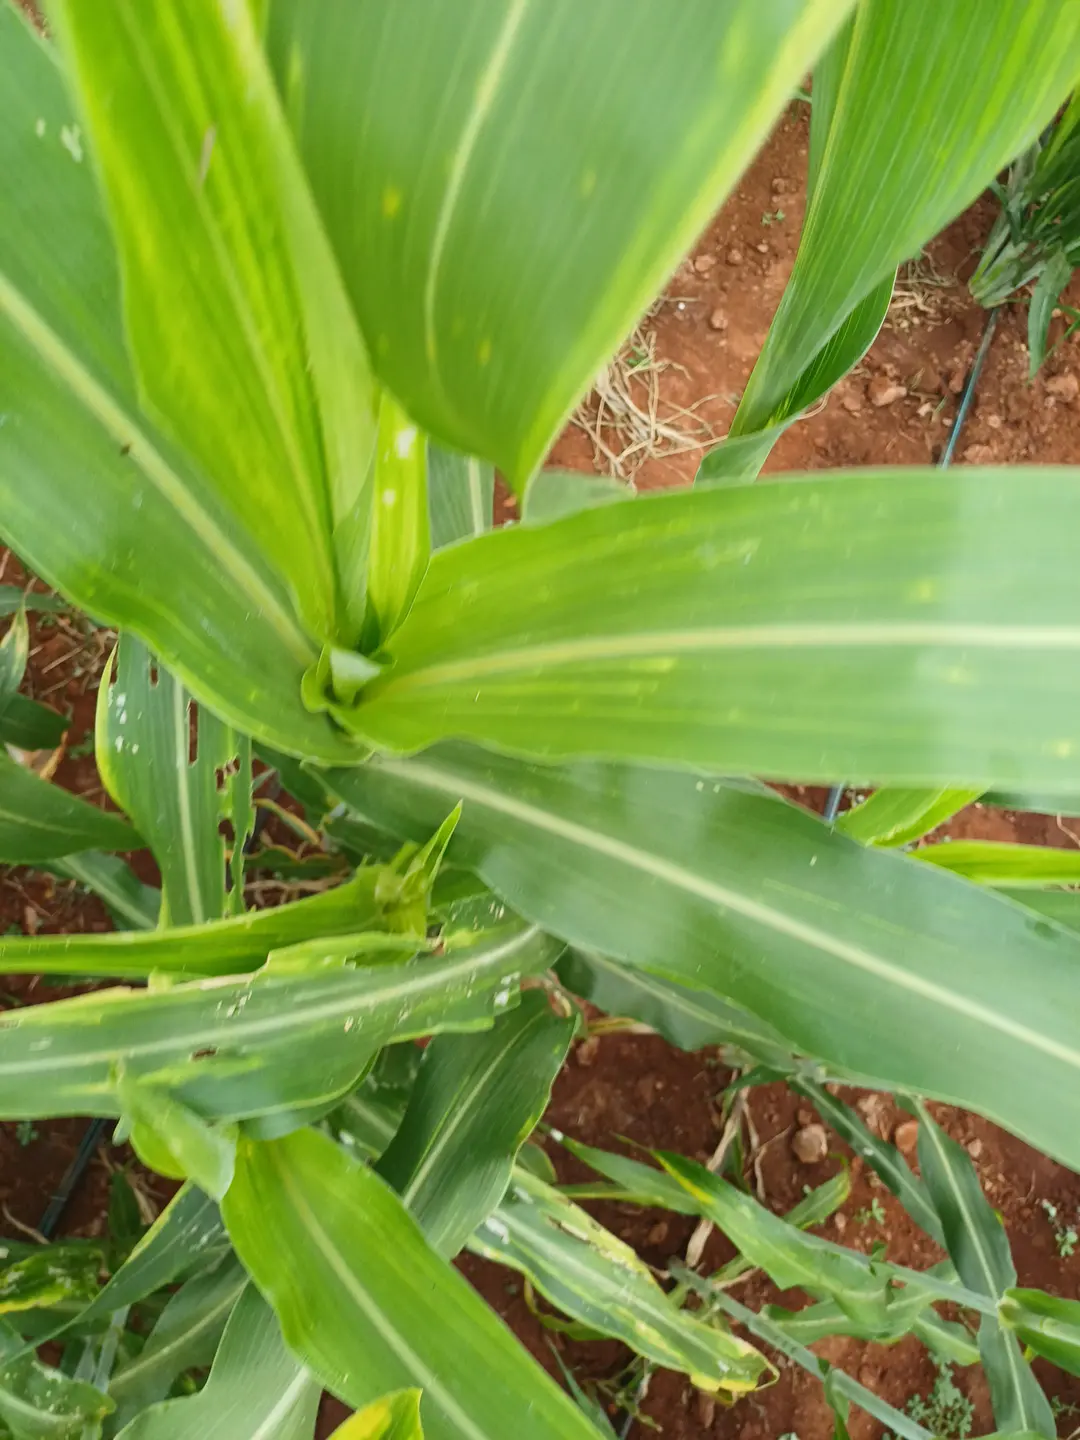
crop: sorghum
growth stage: heading tuber
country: Kenya
